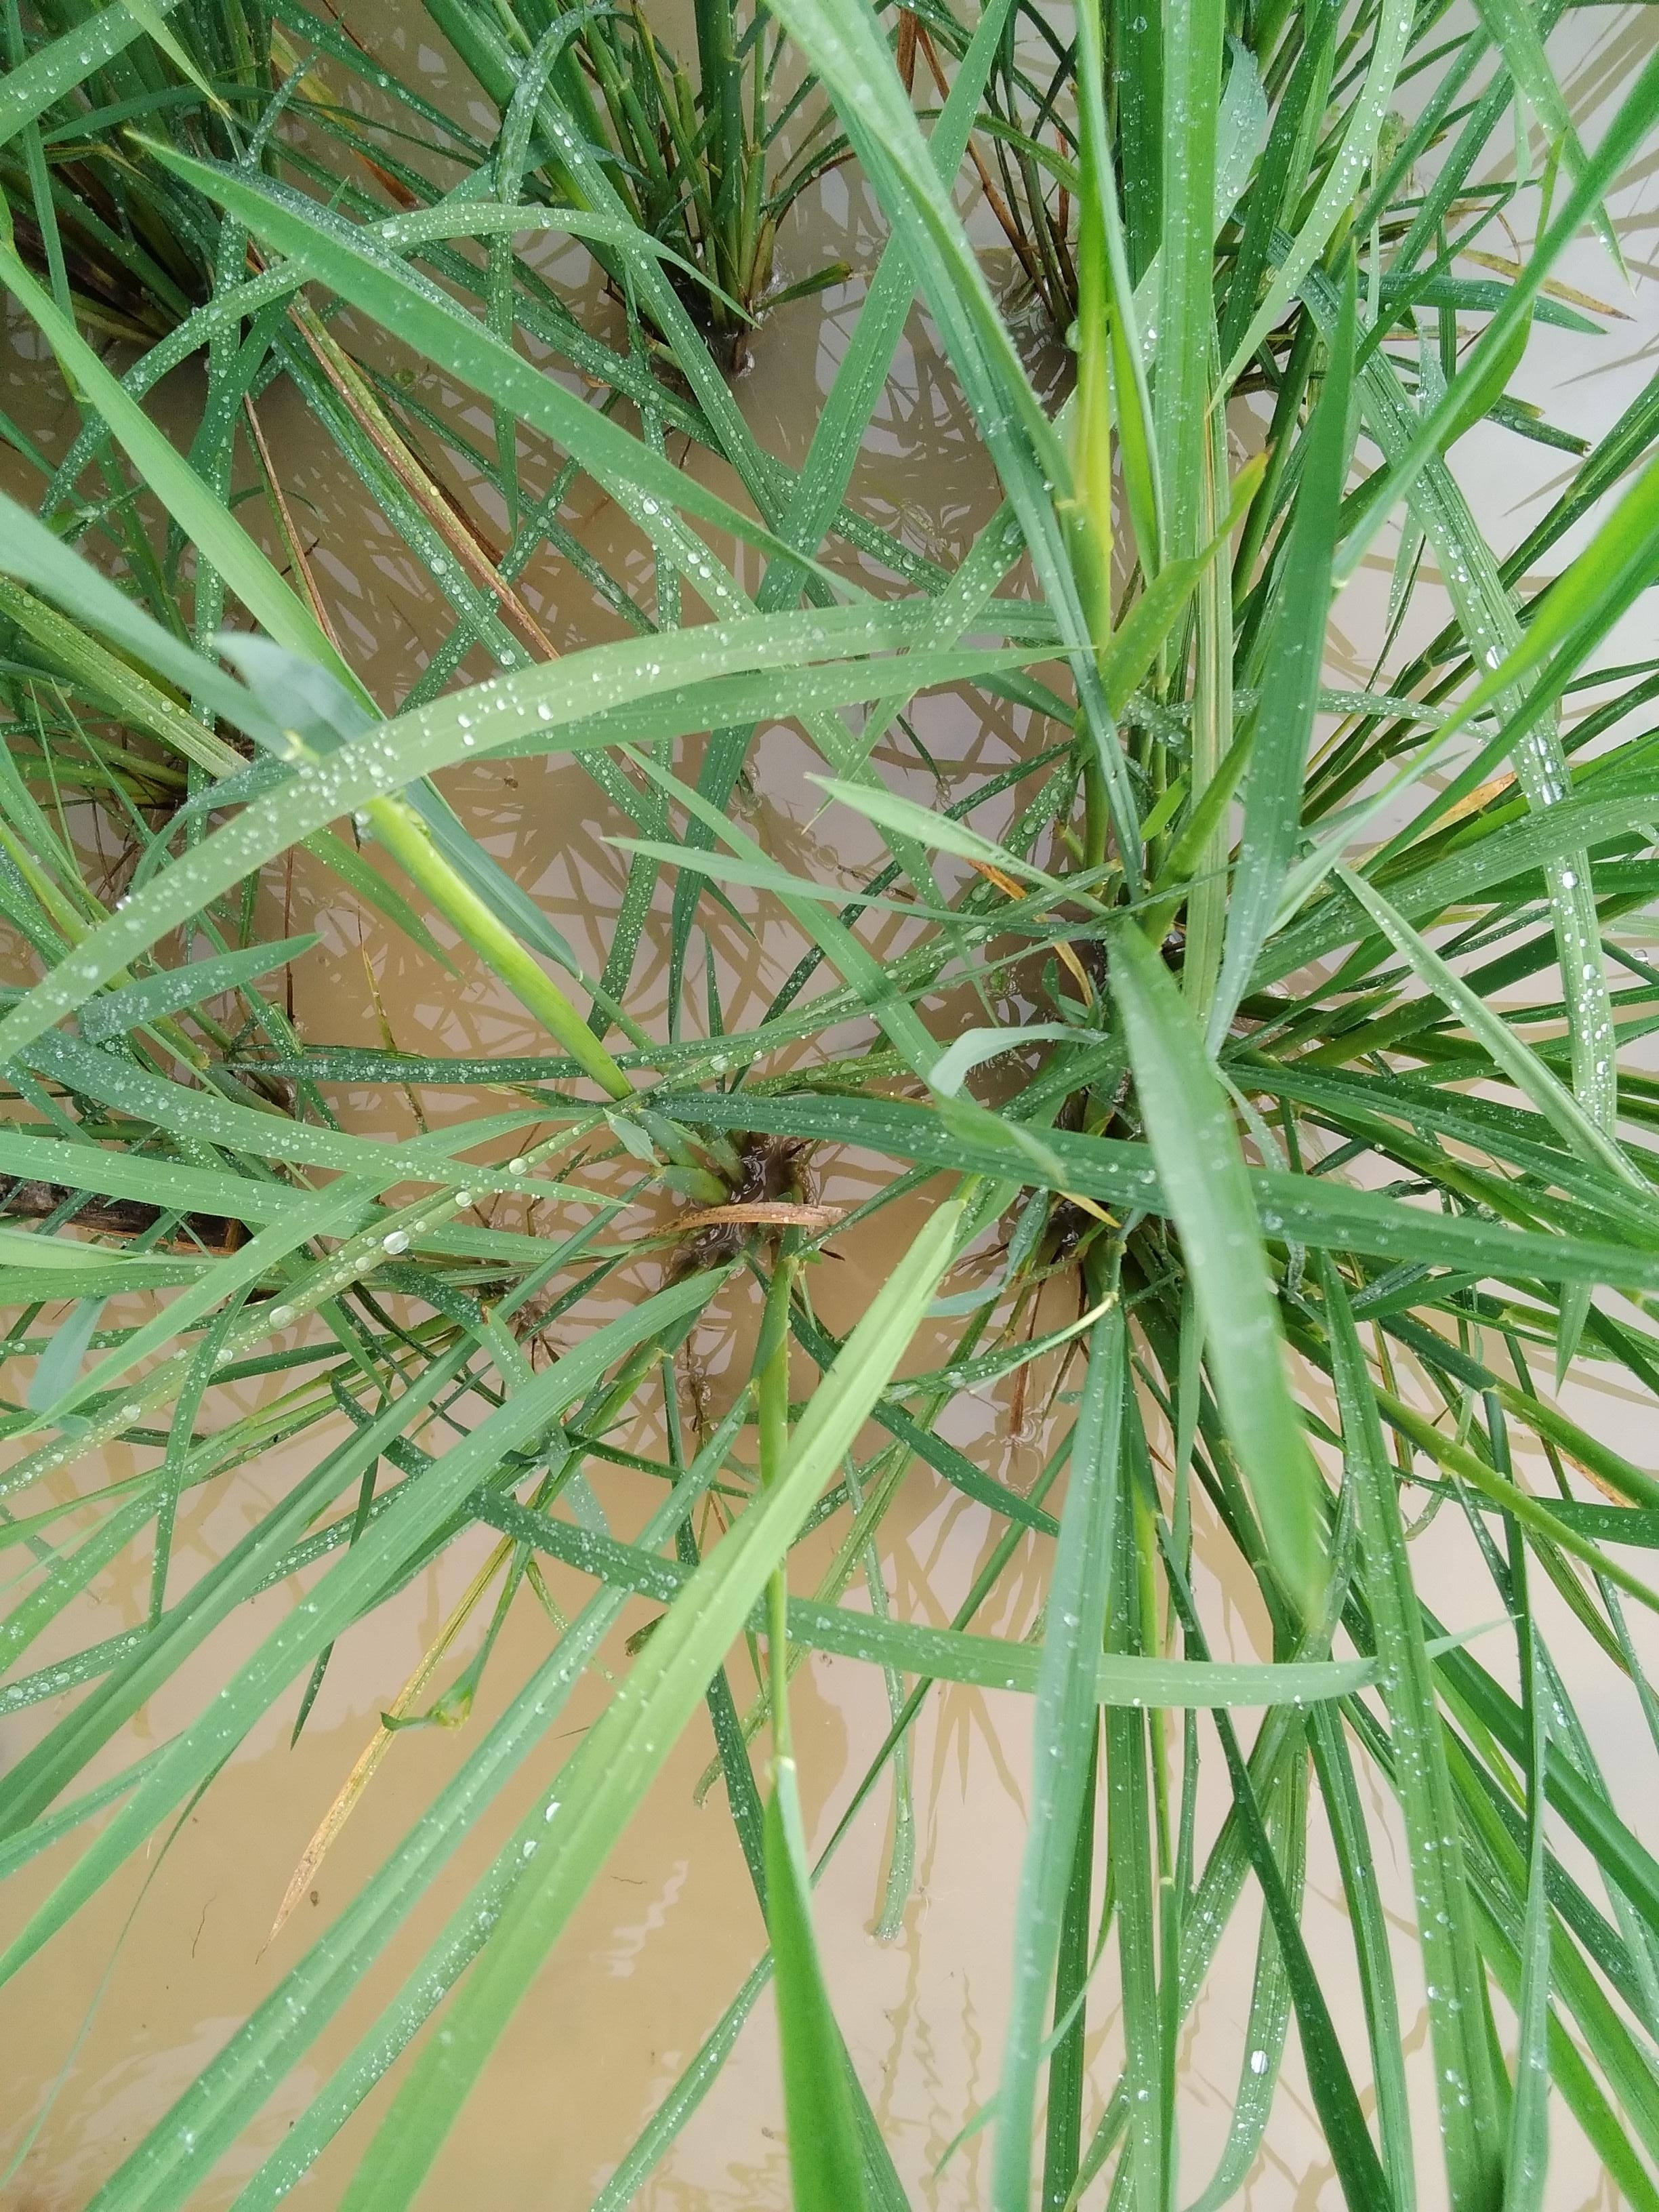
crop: rice
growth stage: booting
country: Nigeria
